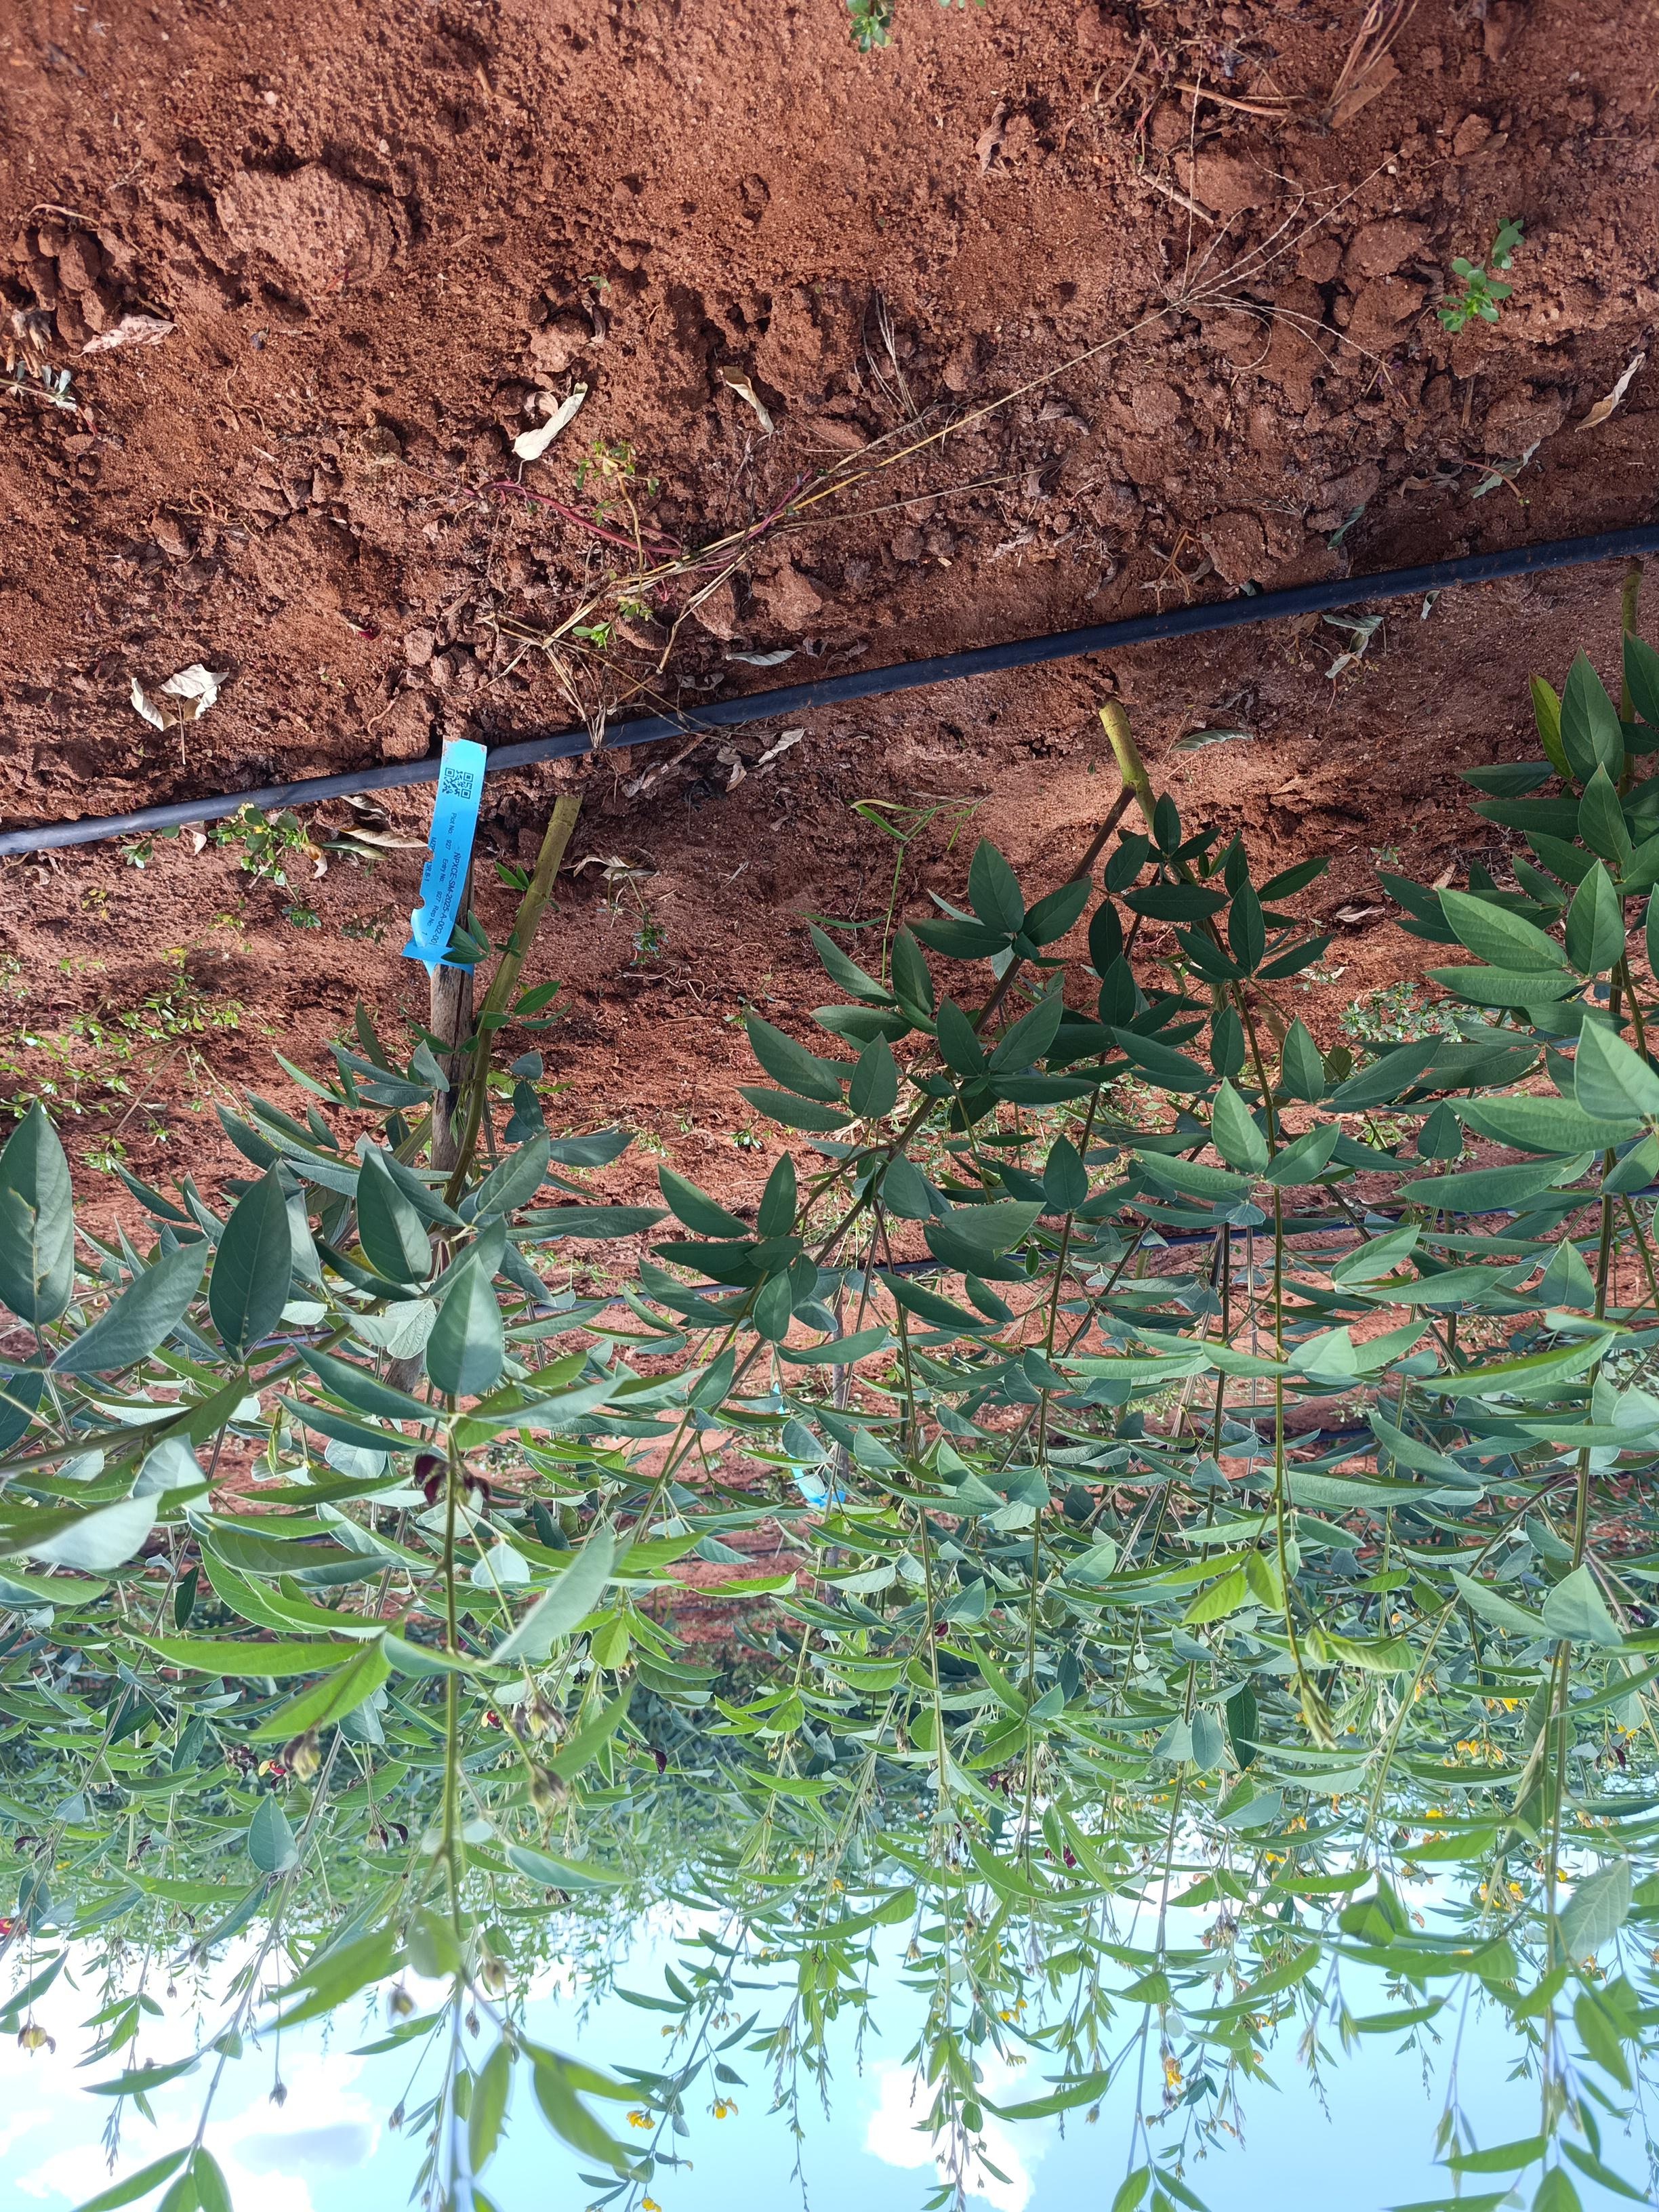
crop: pigeonpea
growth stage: flowering
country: Kenya
